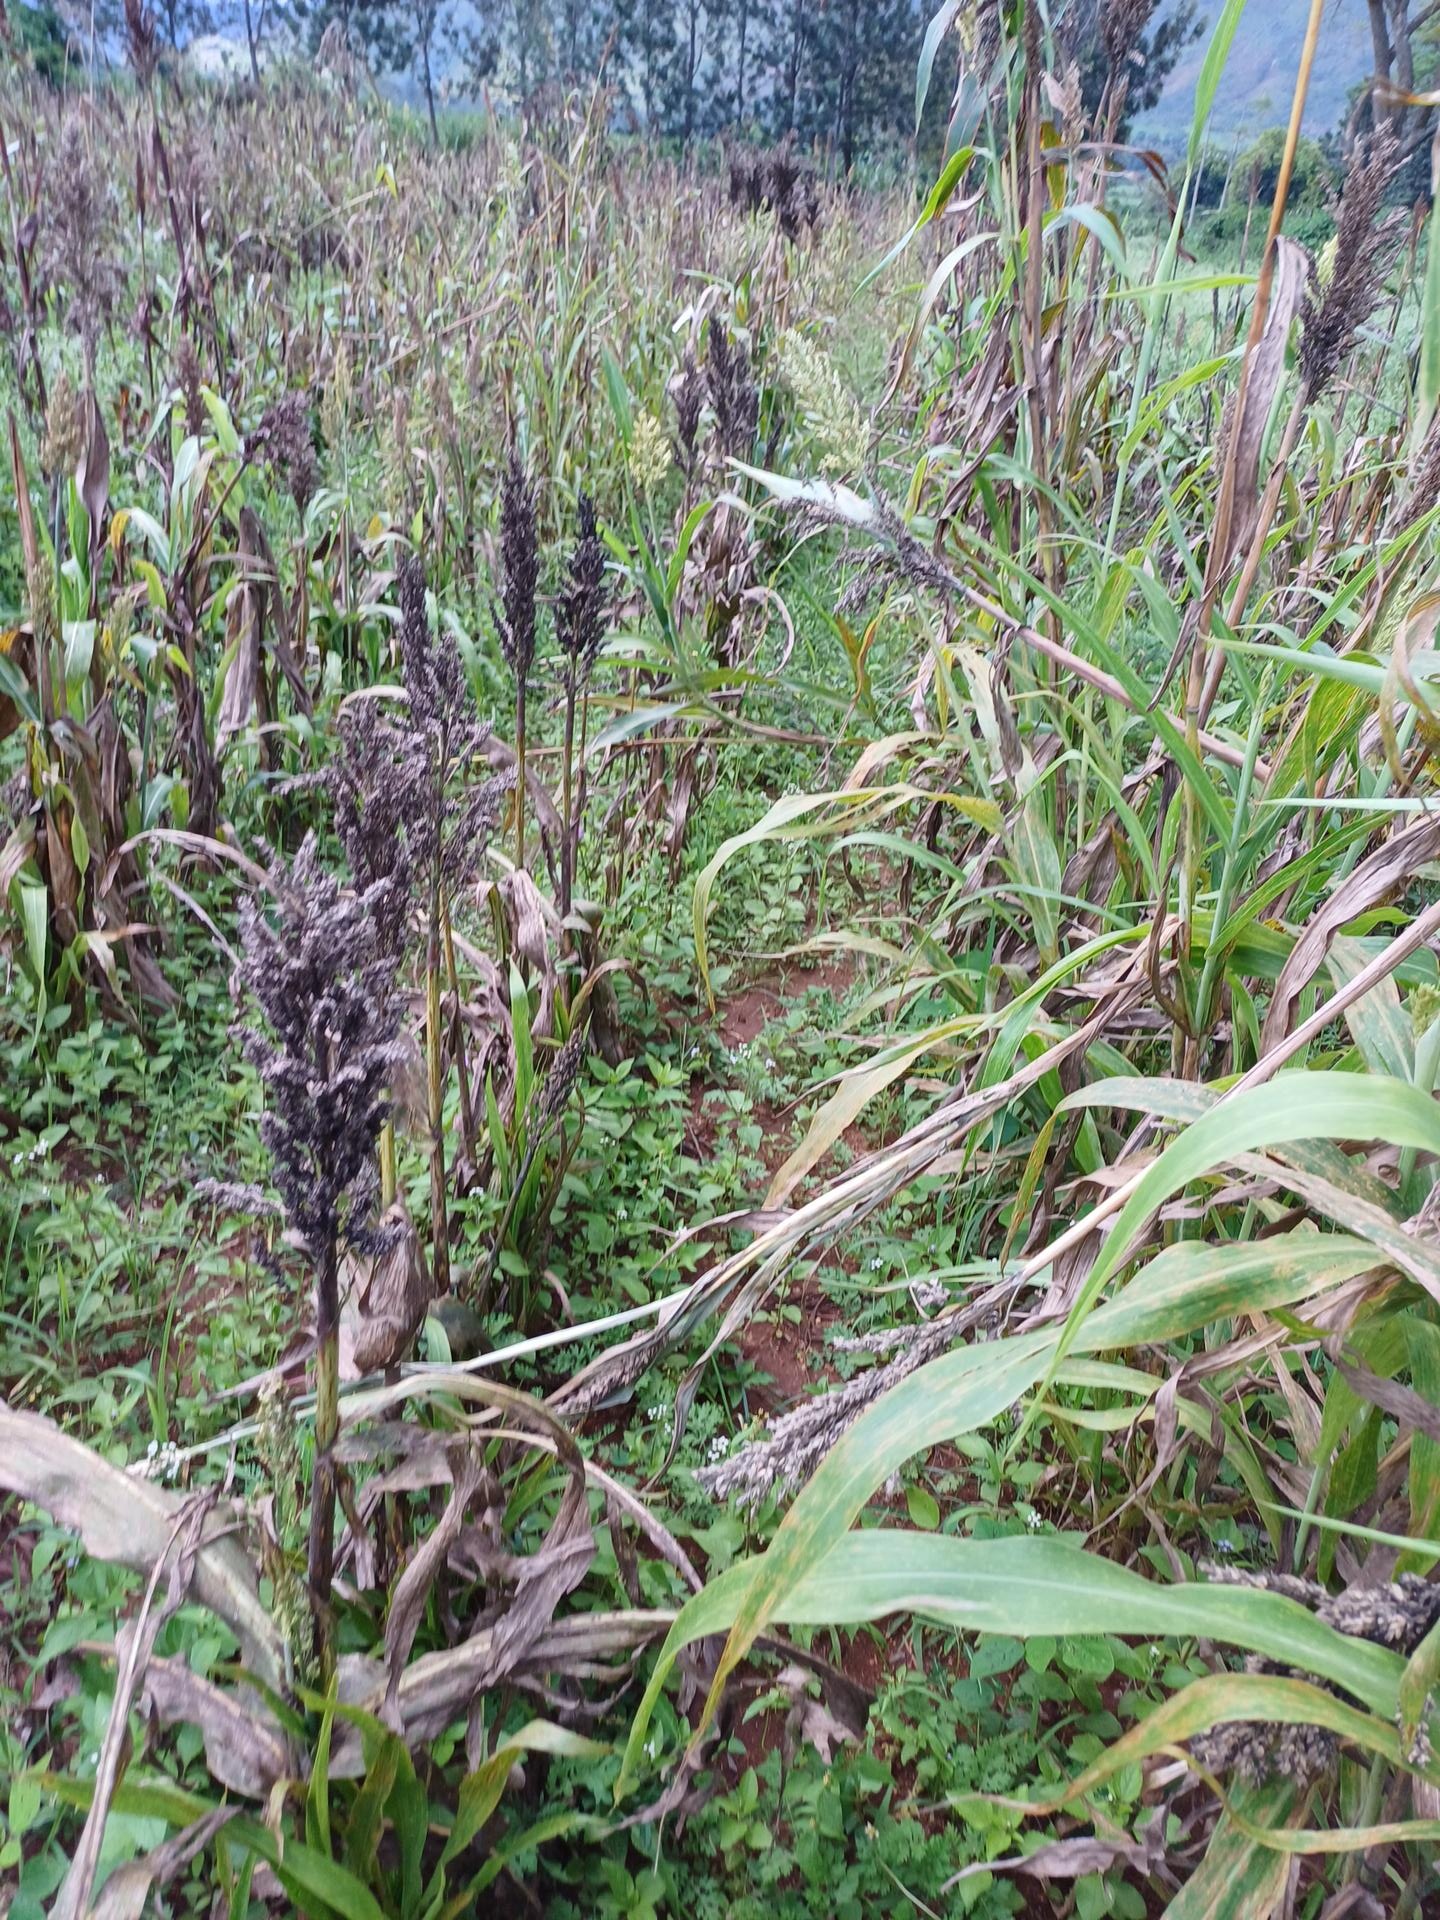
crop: sorghum
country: Kenya
